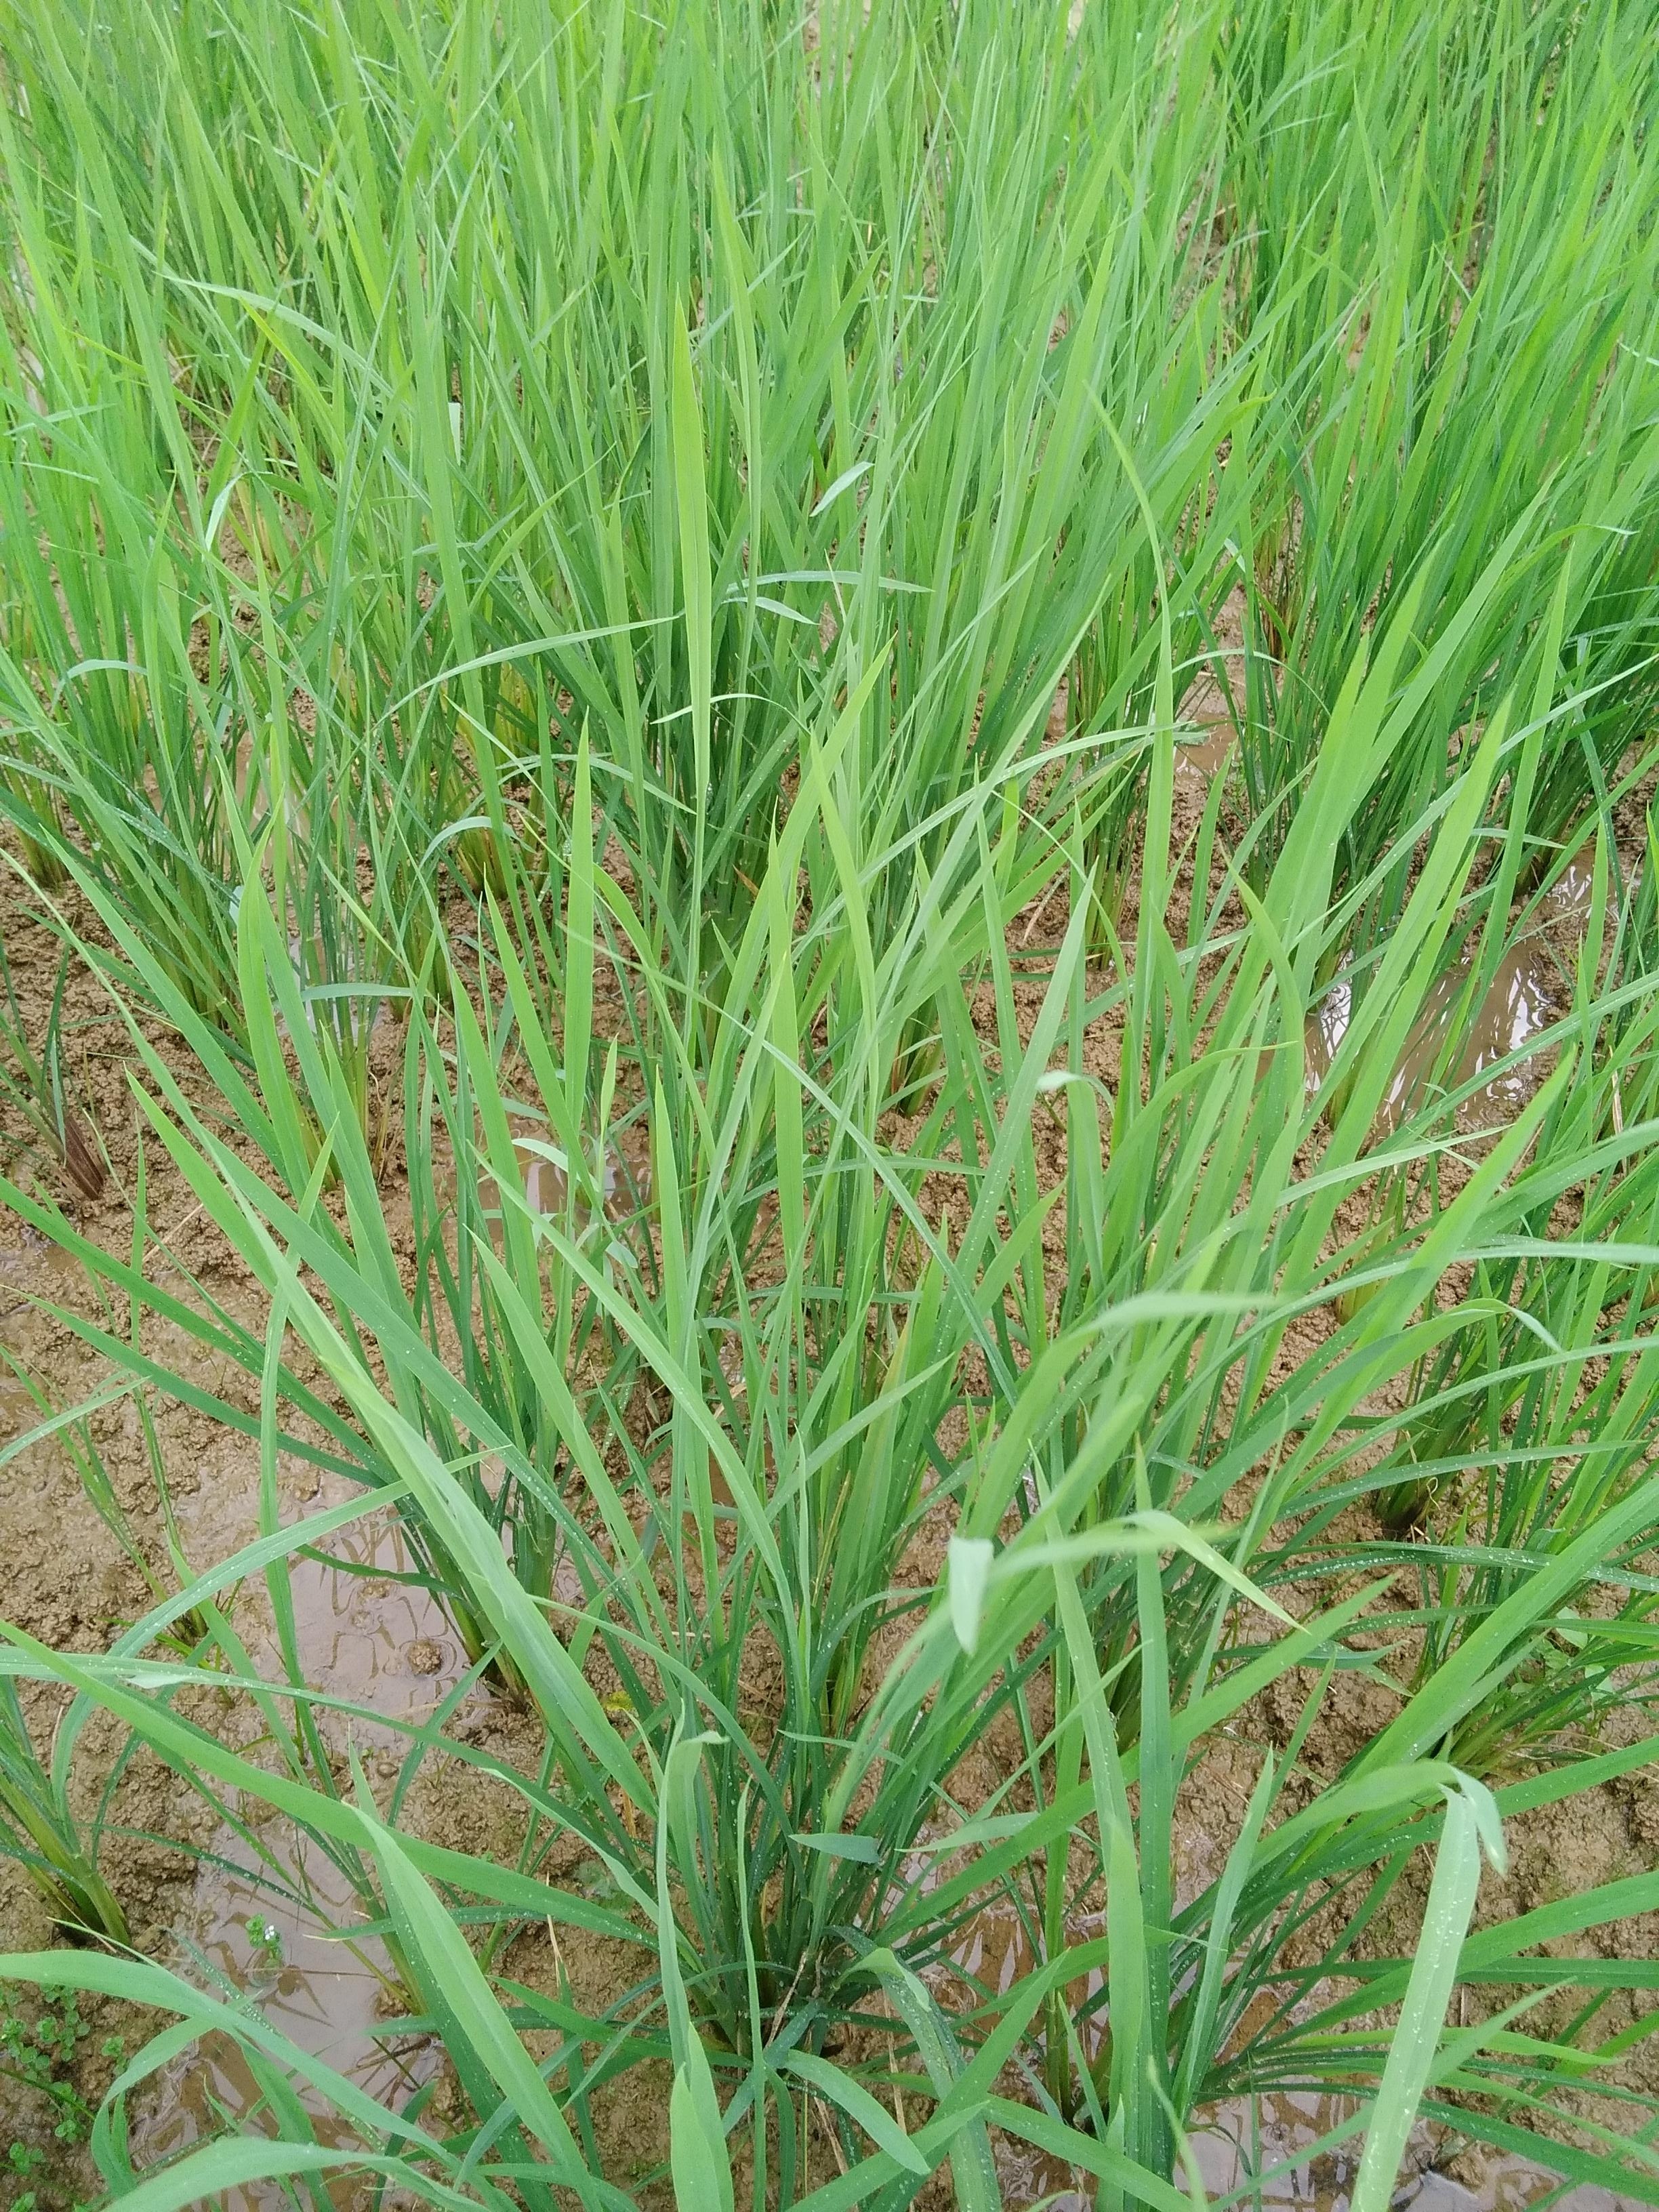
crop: rice
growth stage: vegetative
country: Nigeria
